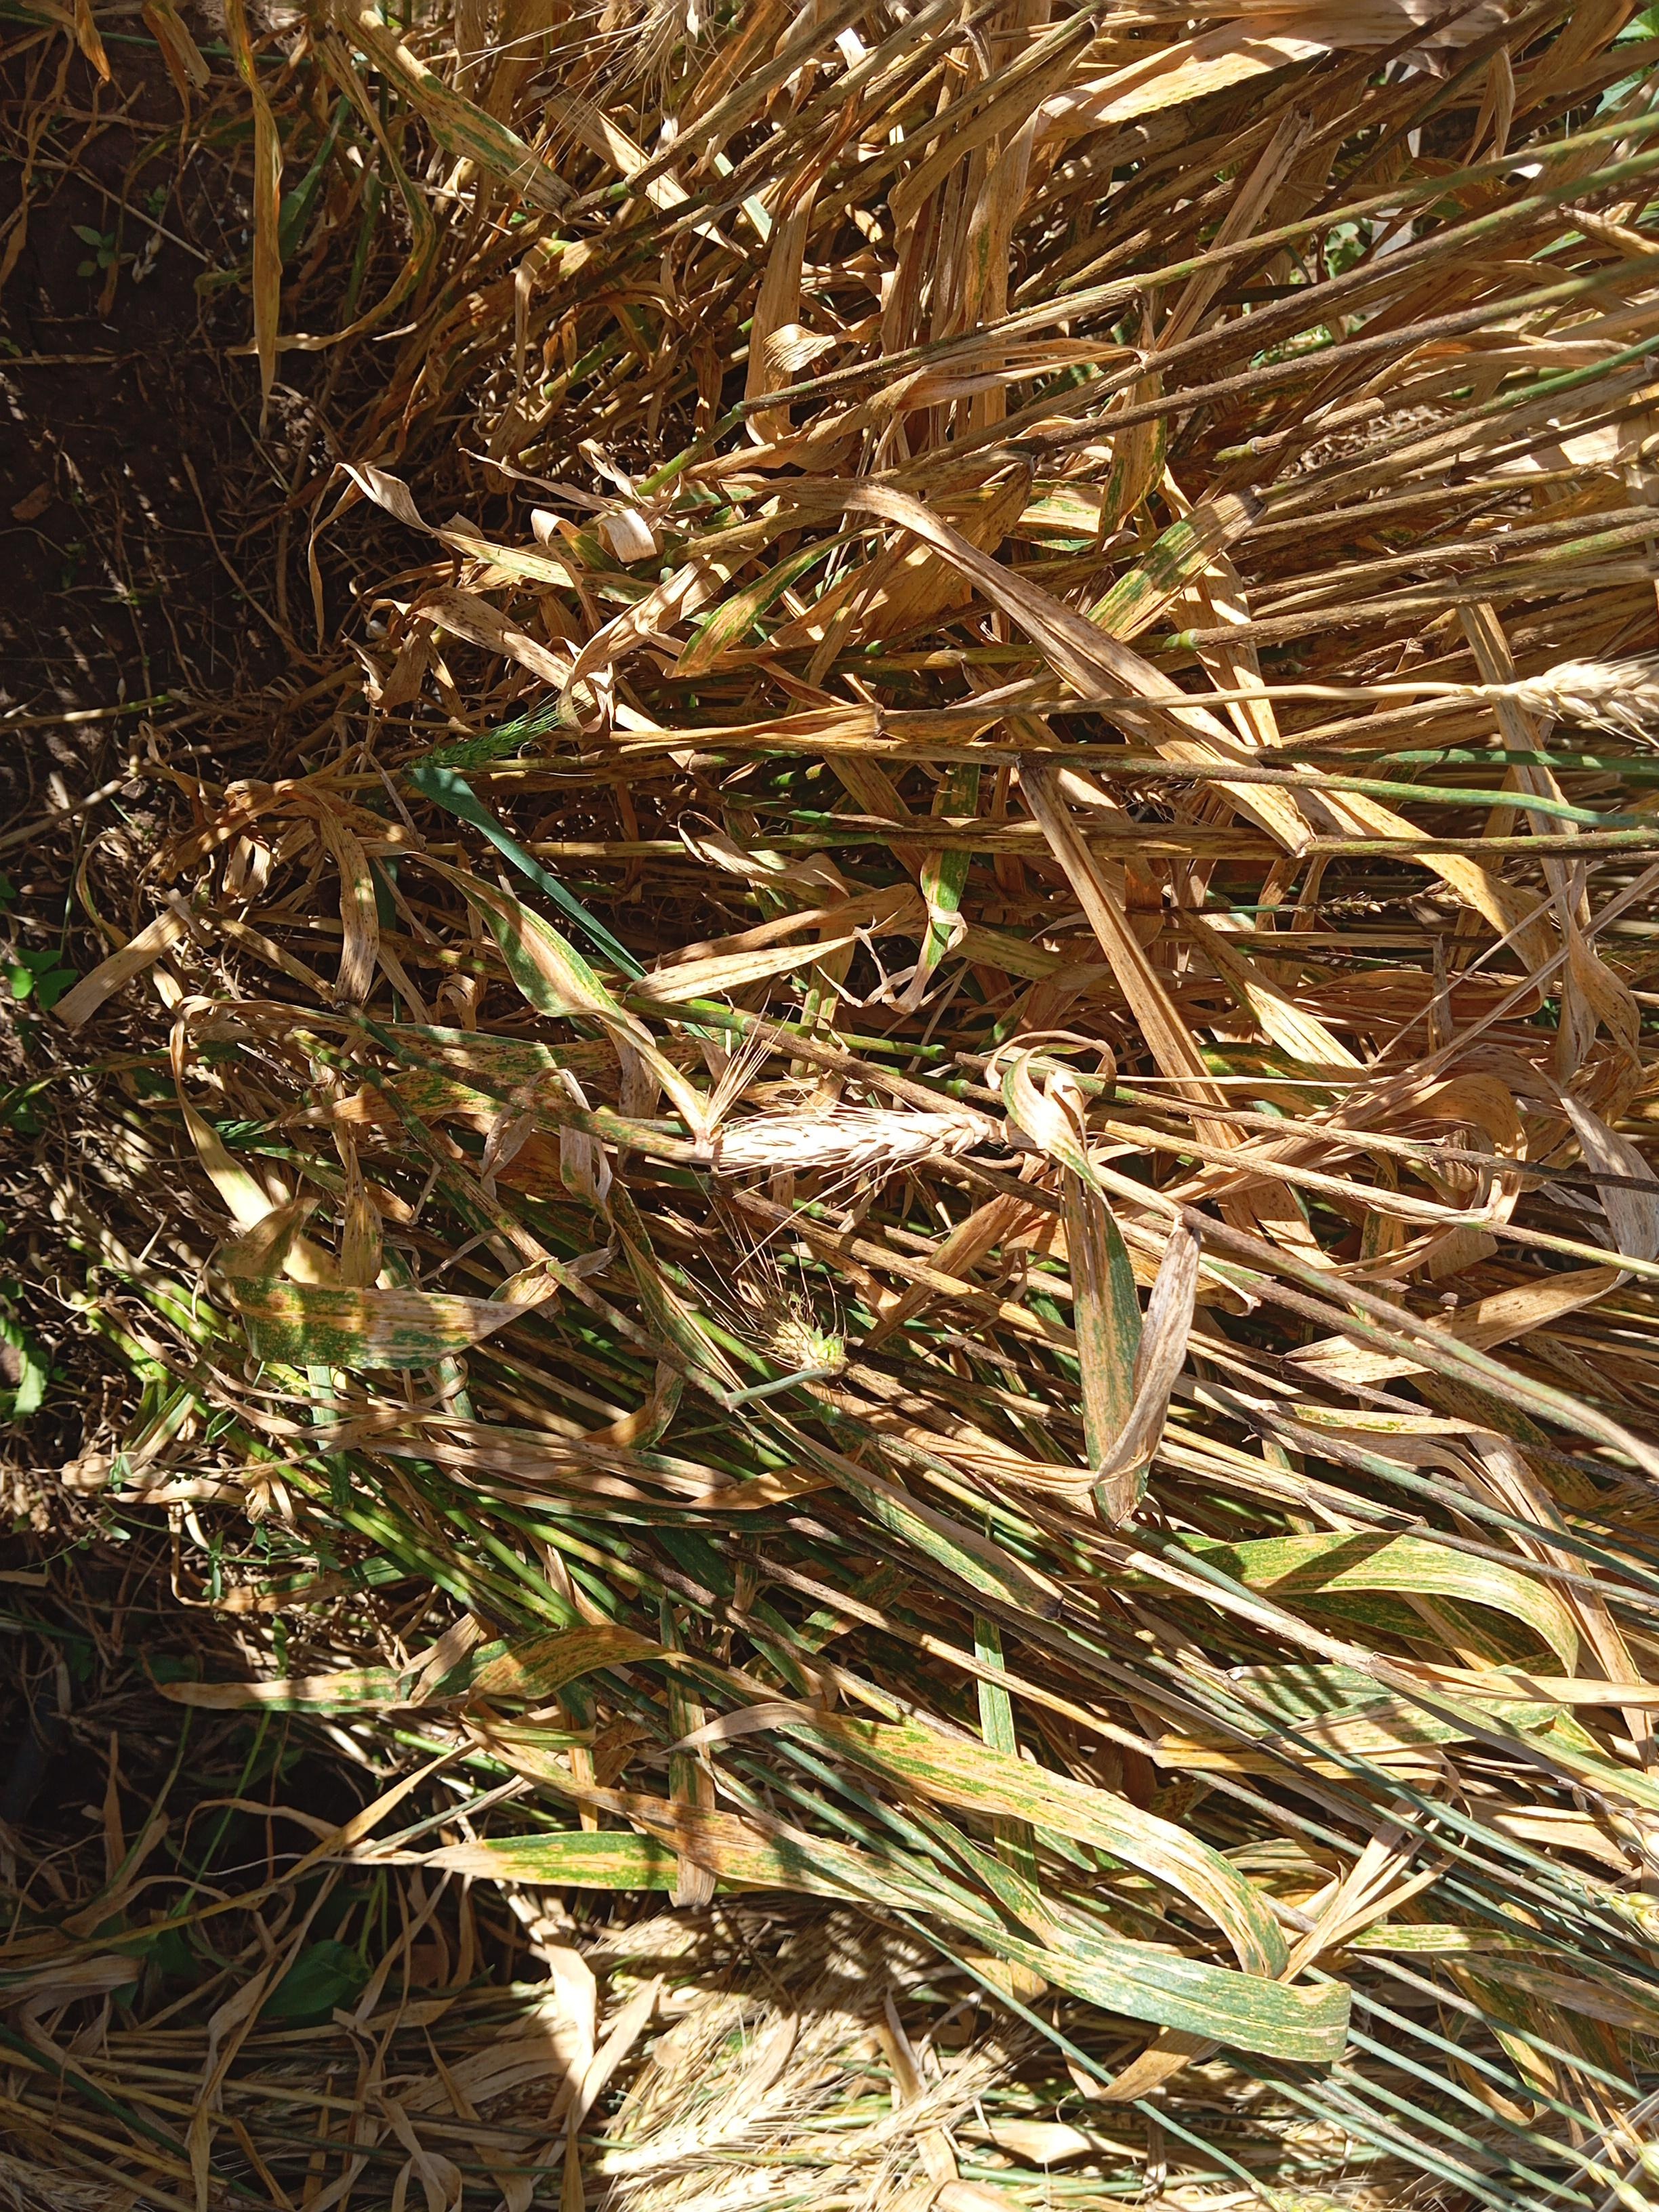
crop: wheat
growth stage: maturity
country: Kenya
